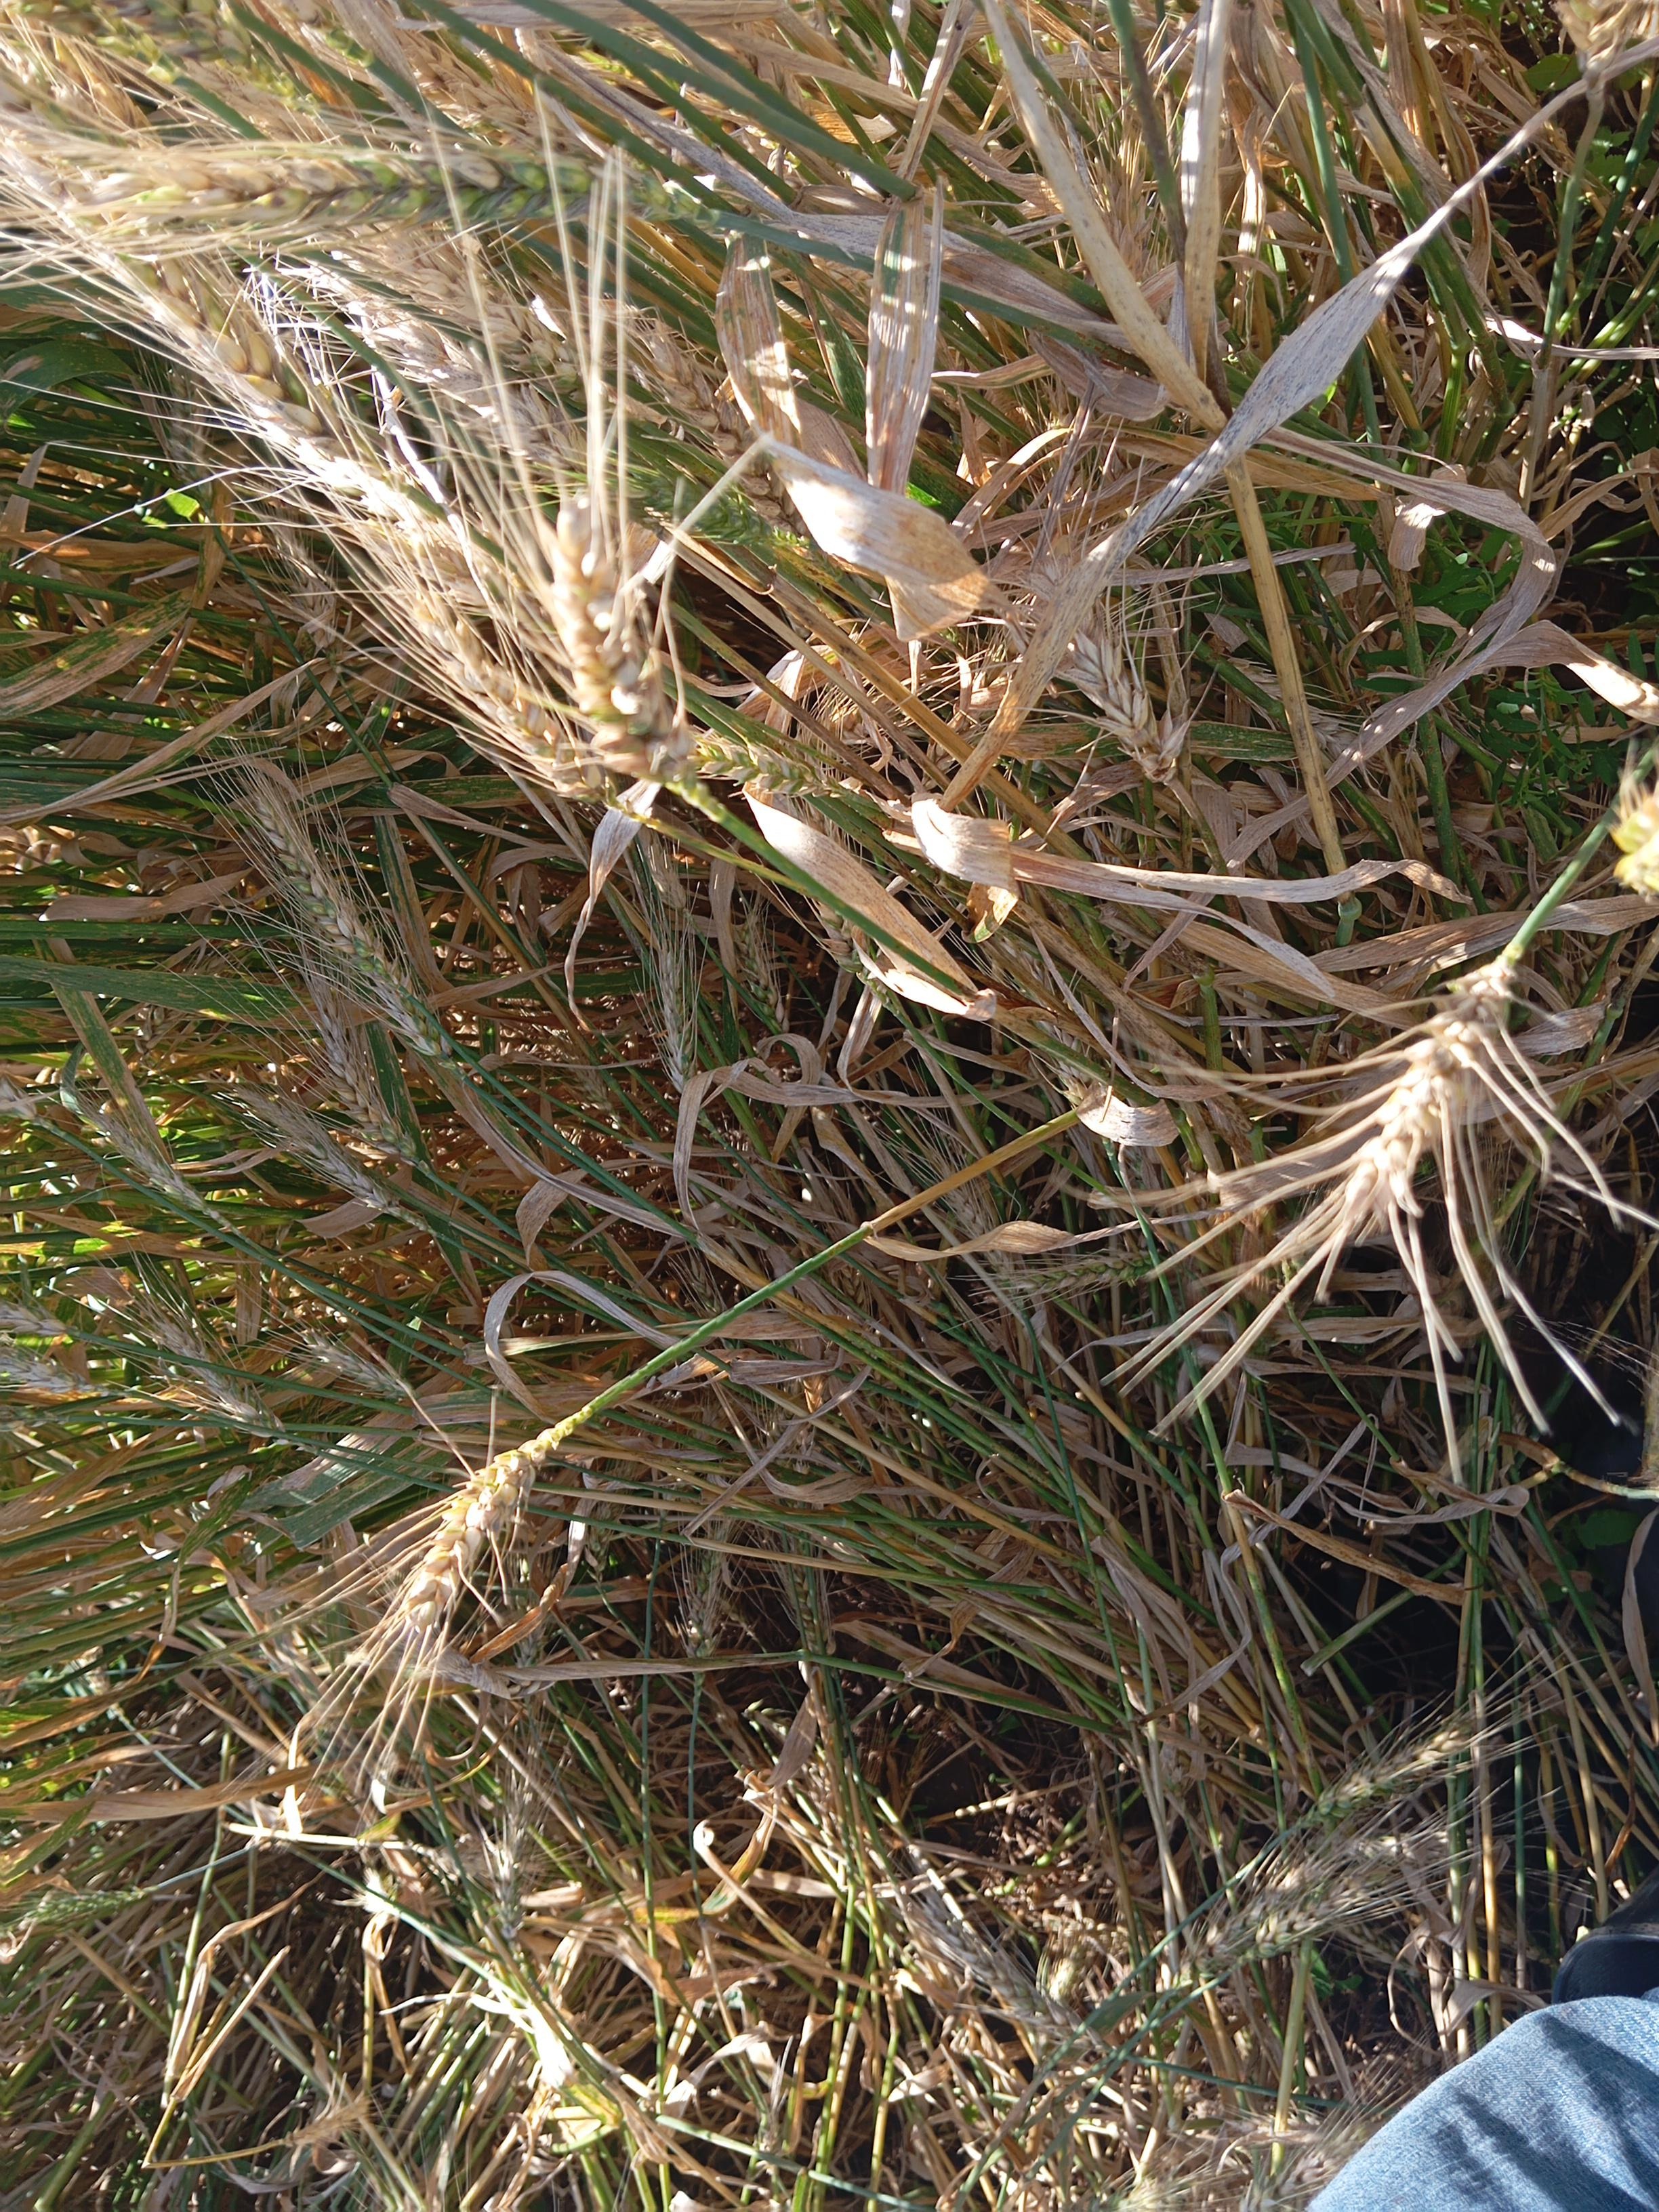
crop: wheat
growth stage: maturity
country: Kenya
